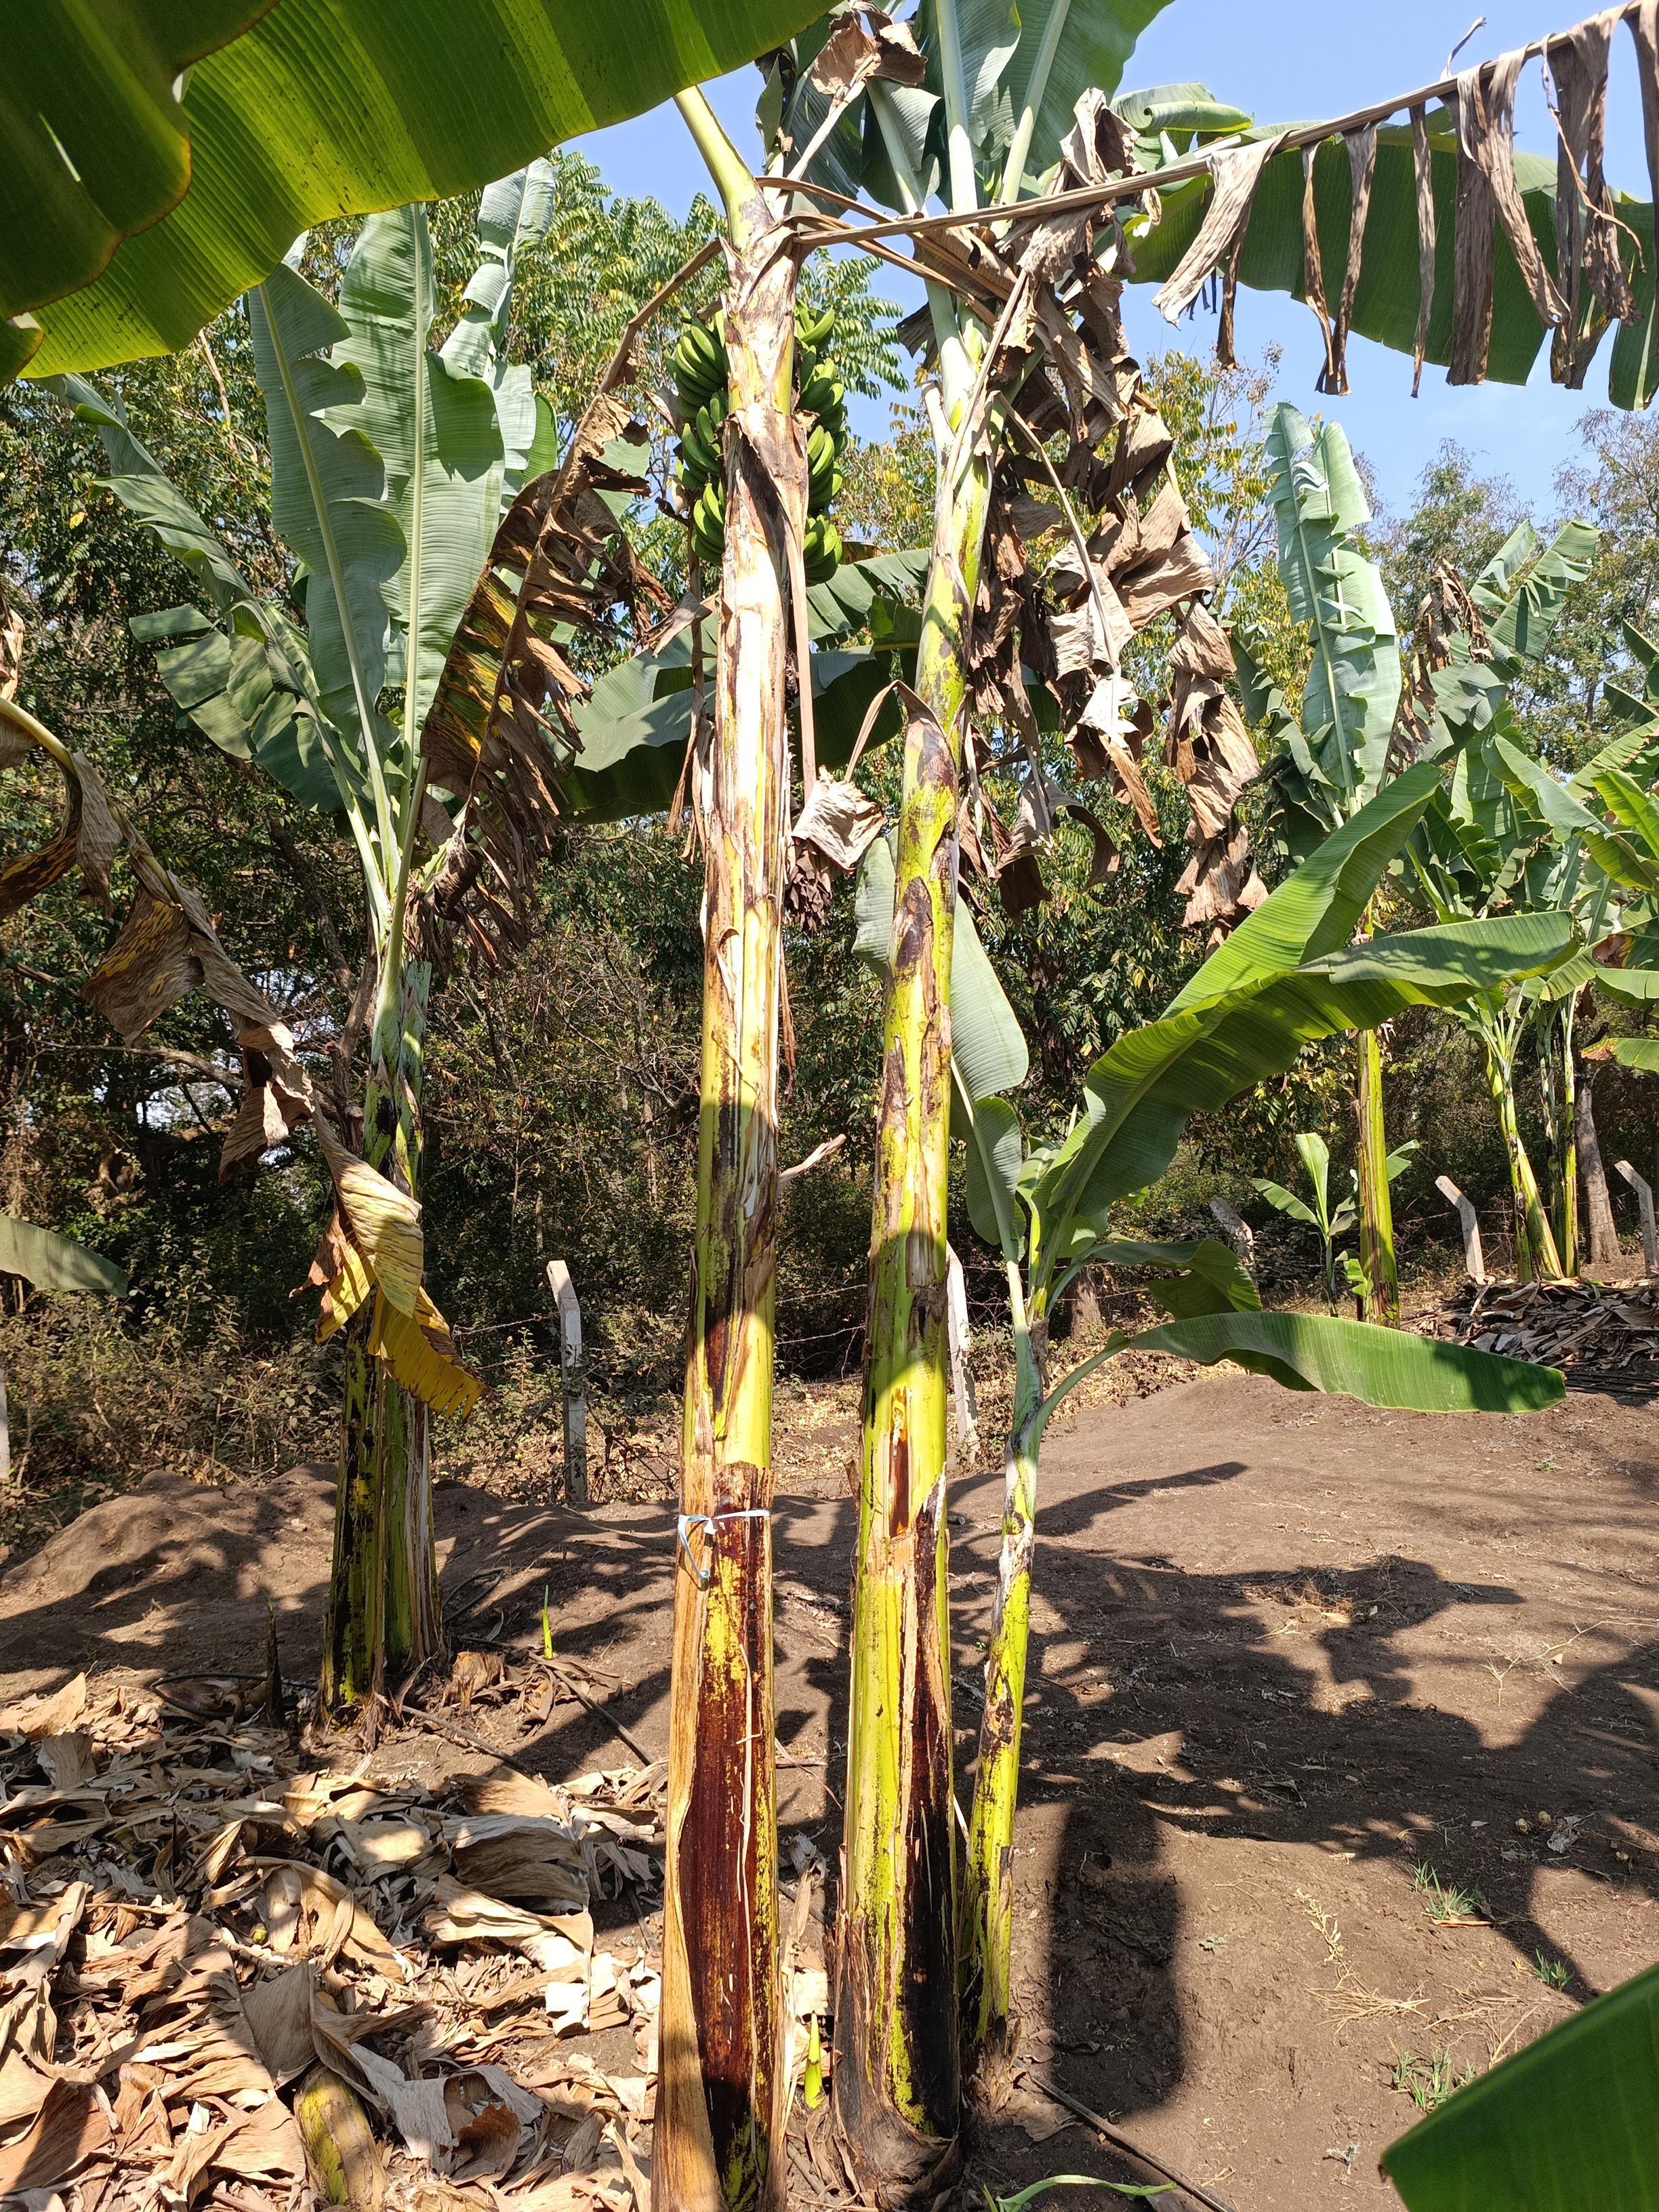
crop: banana
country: Tanzania
